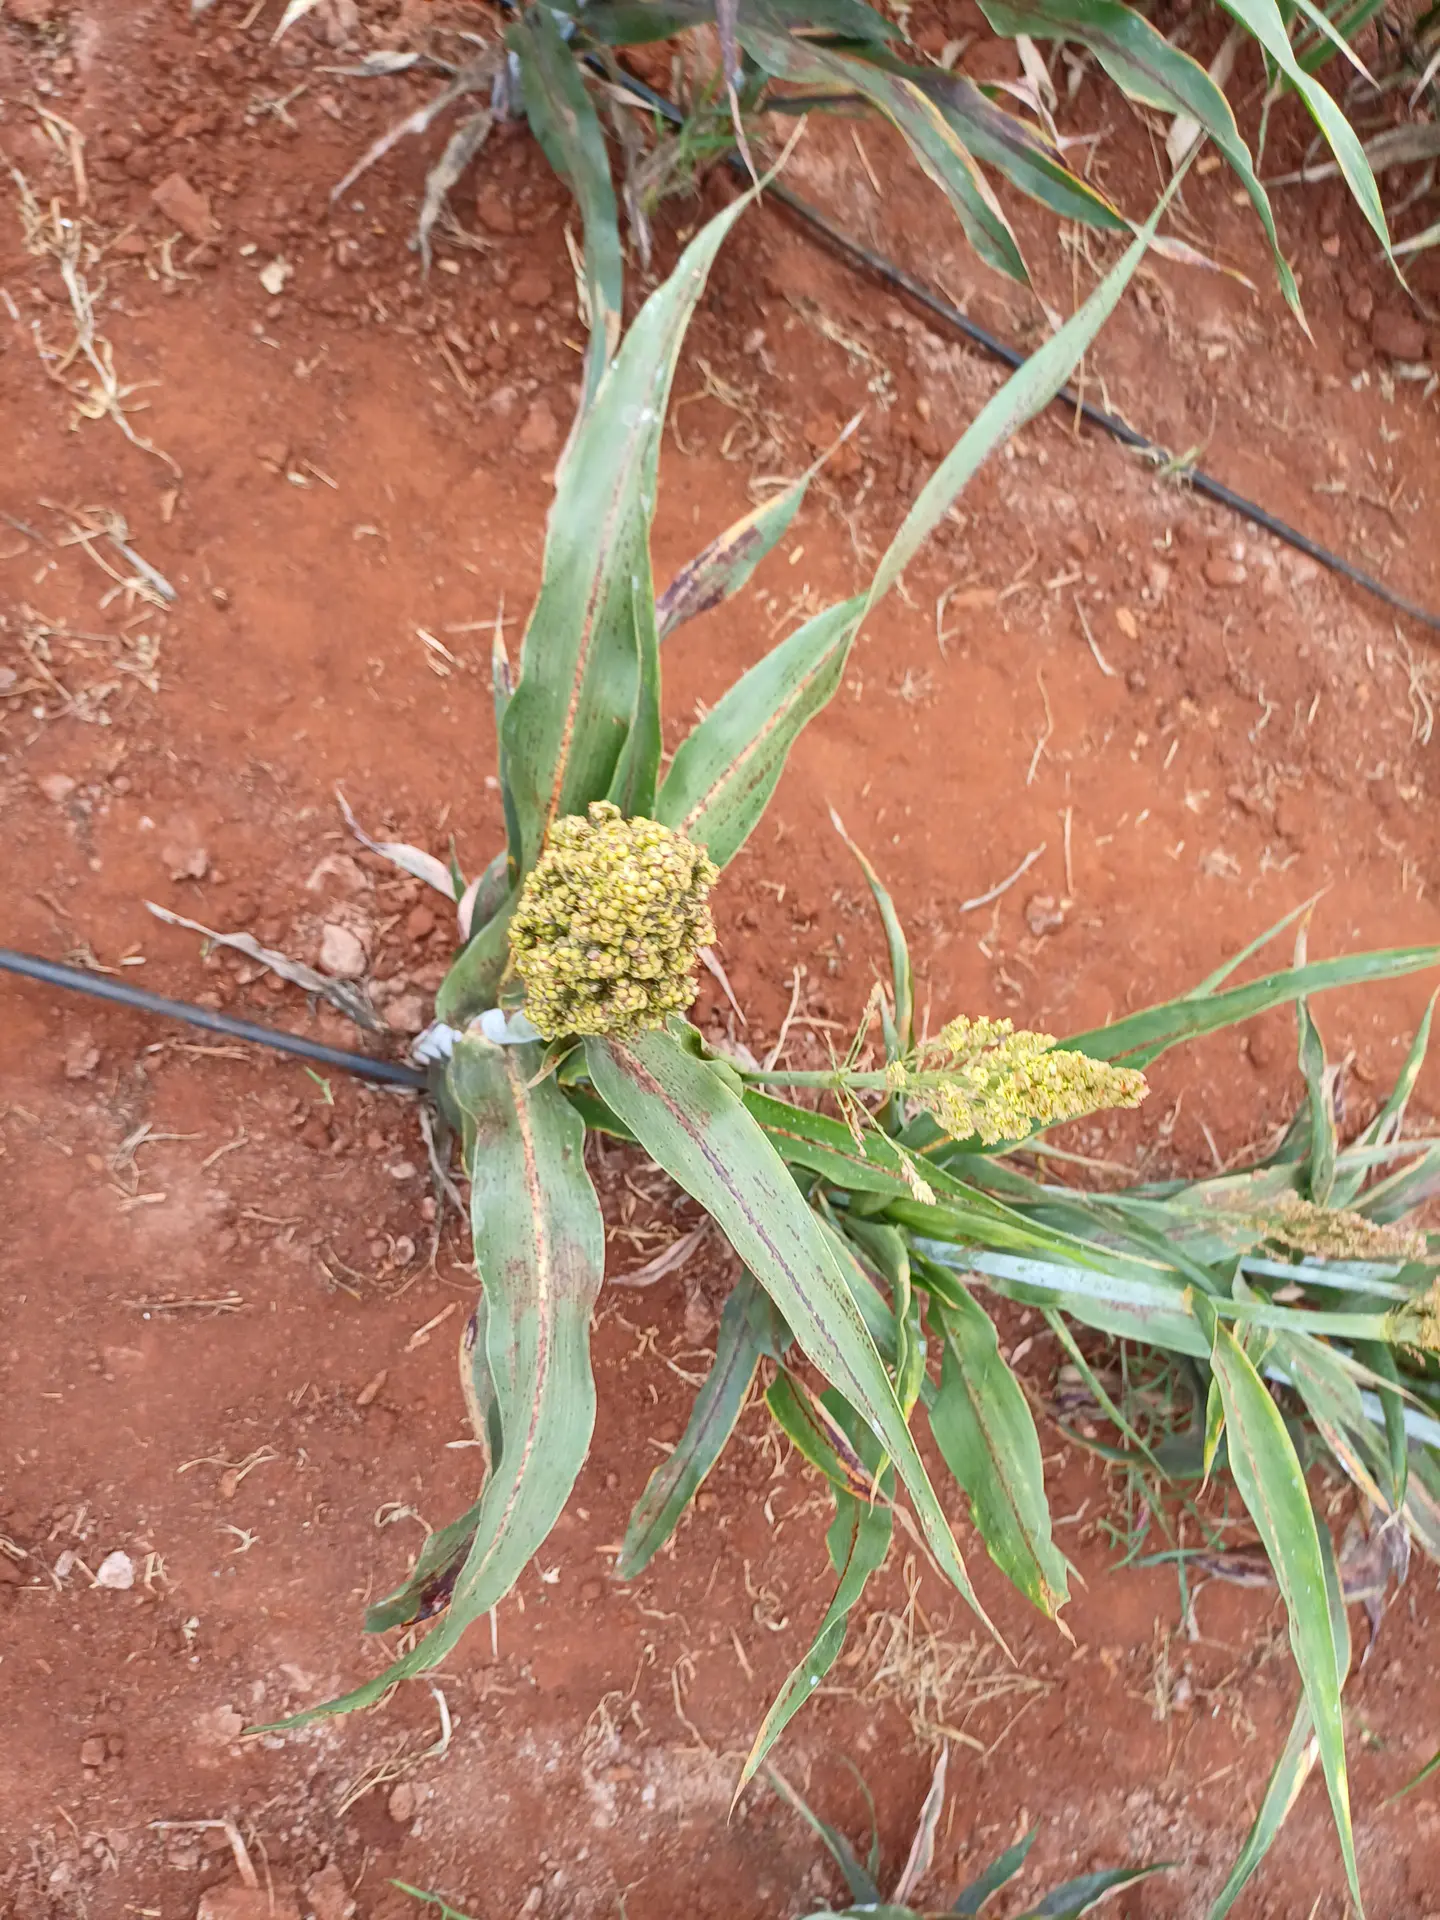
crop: sorghum
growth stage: filling grain
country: Kenya
